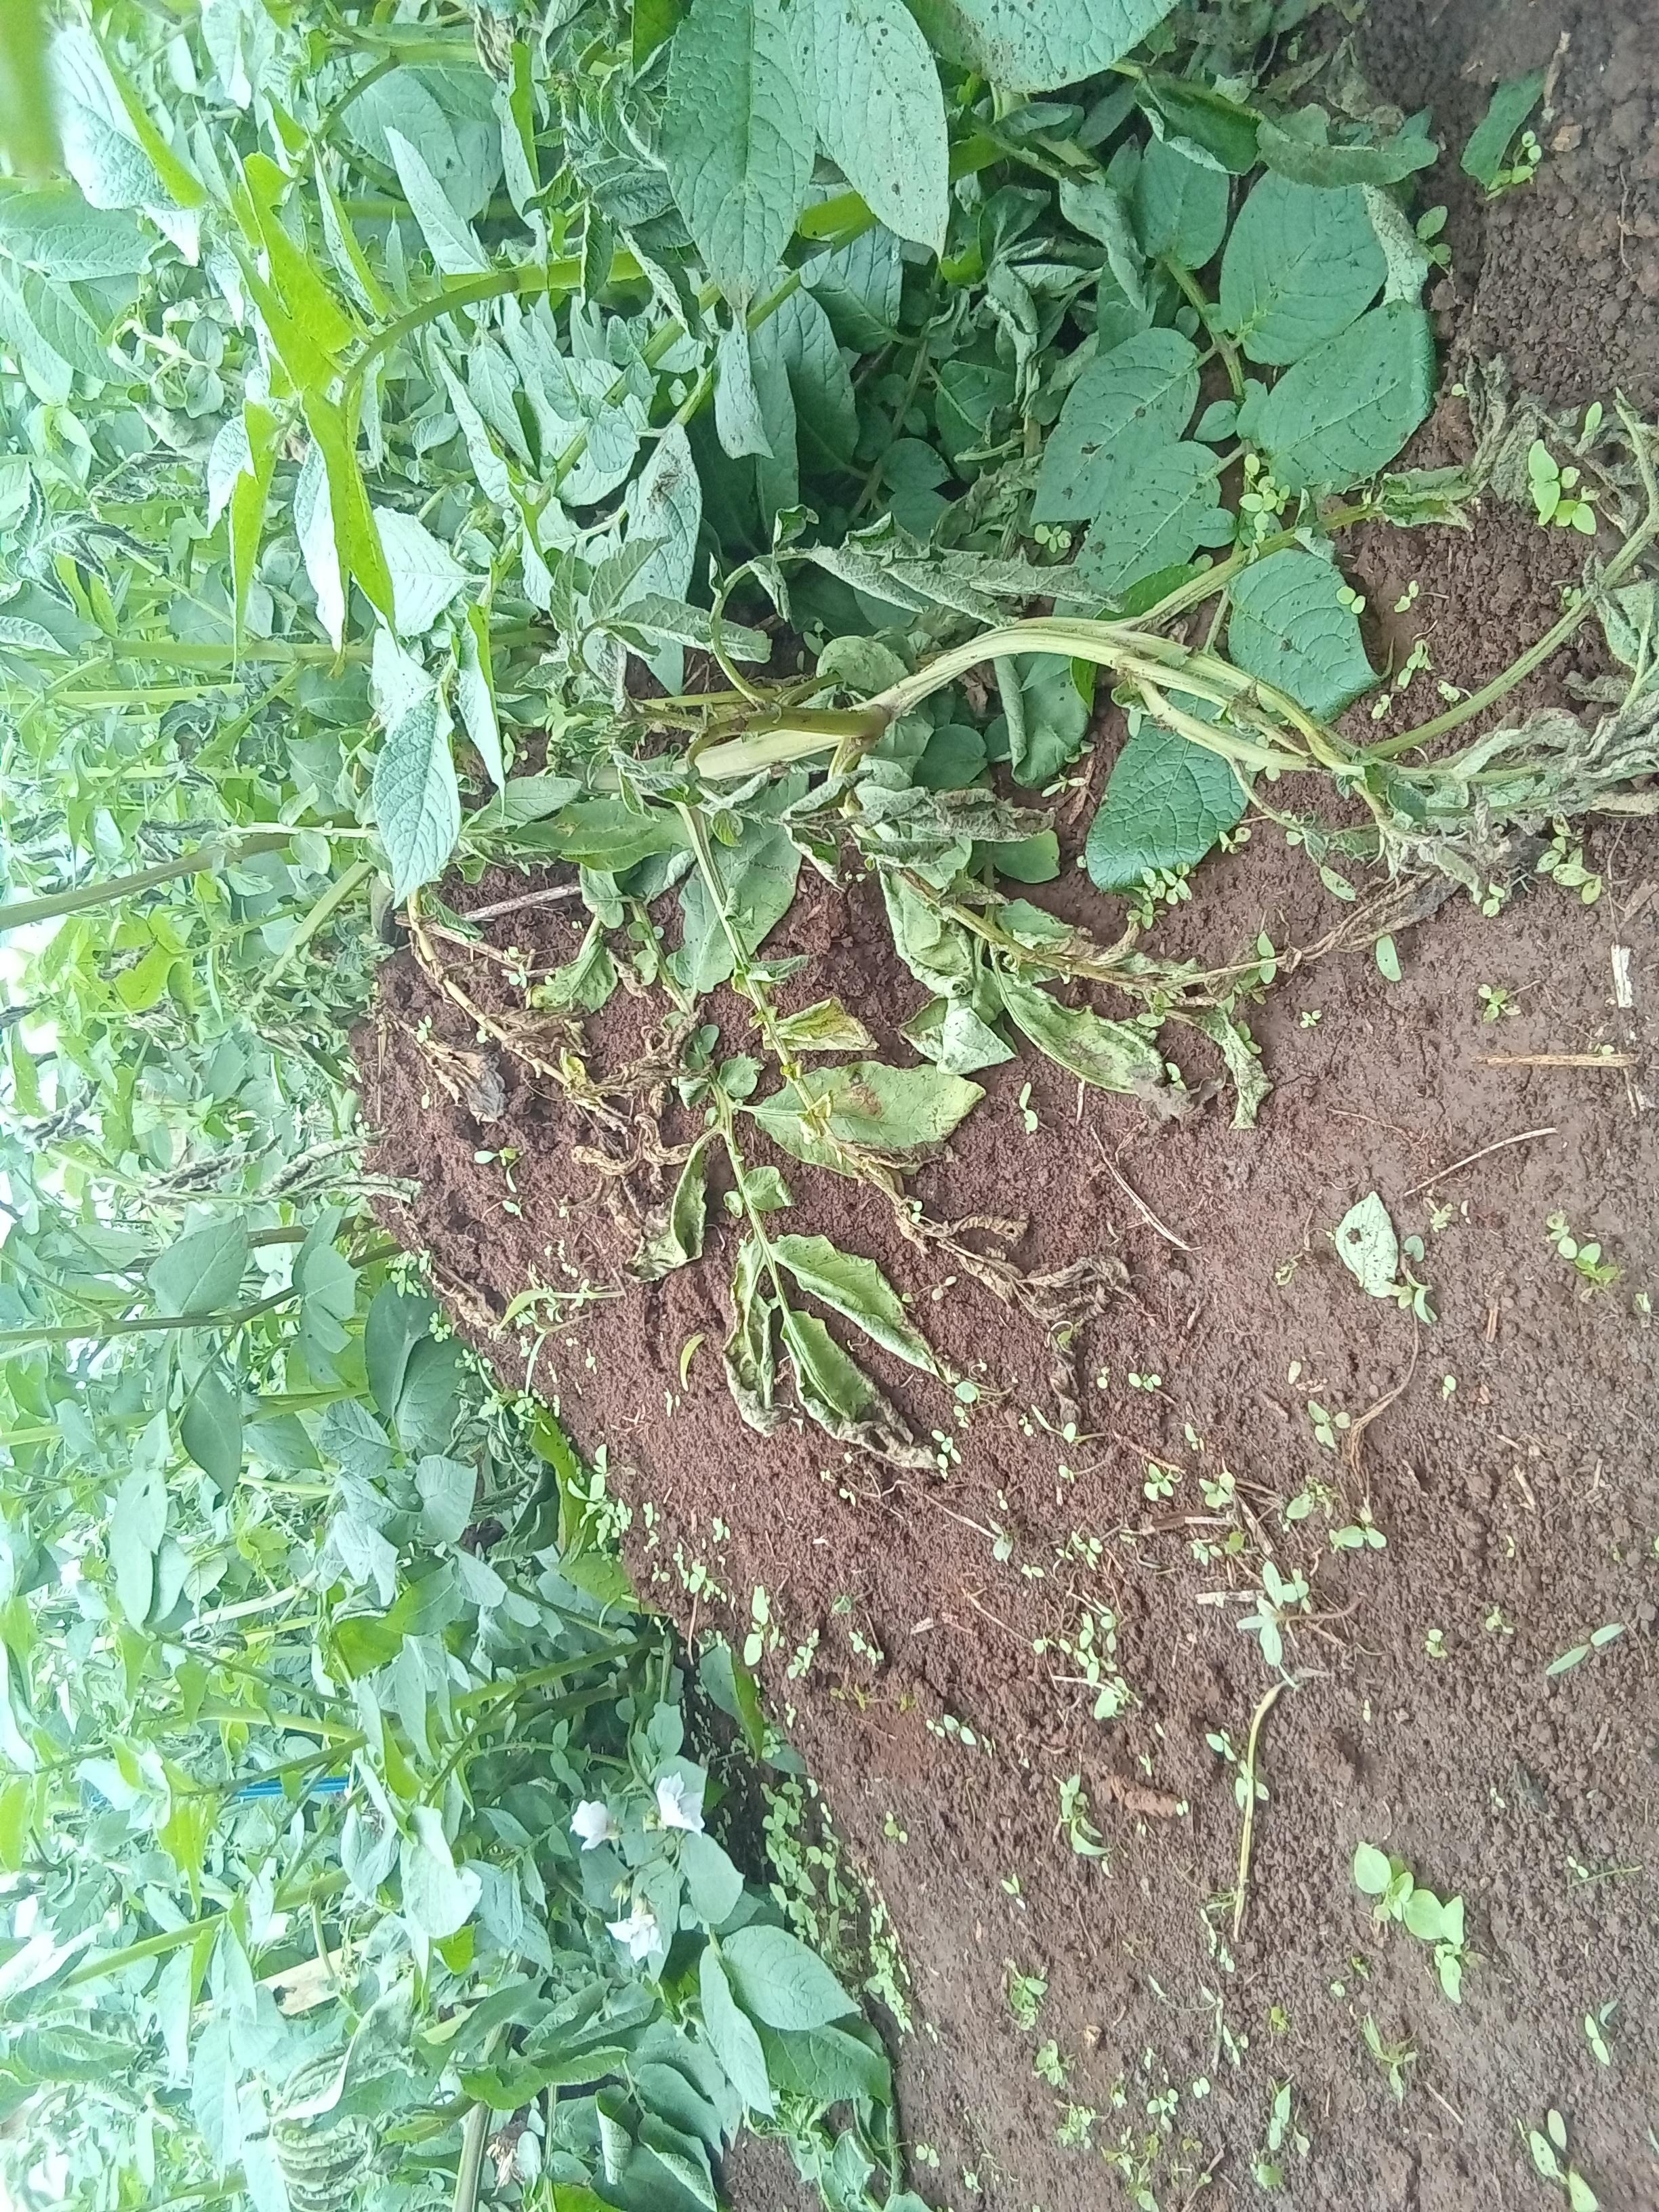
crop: potato
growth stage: flowering
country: Kenya
